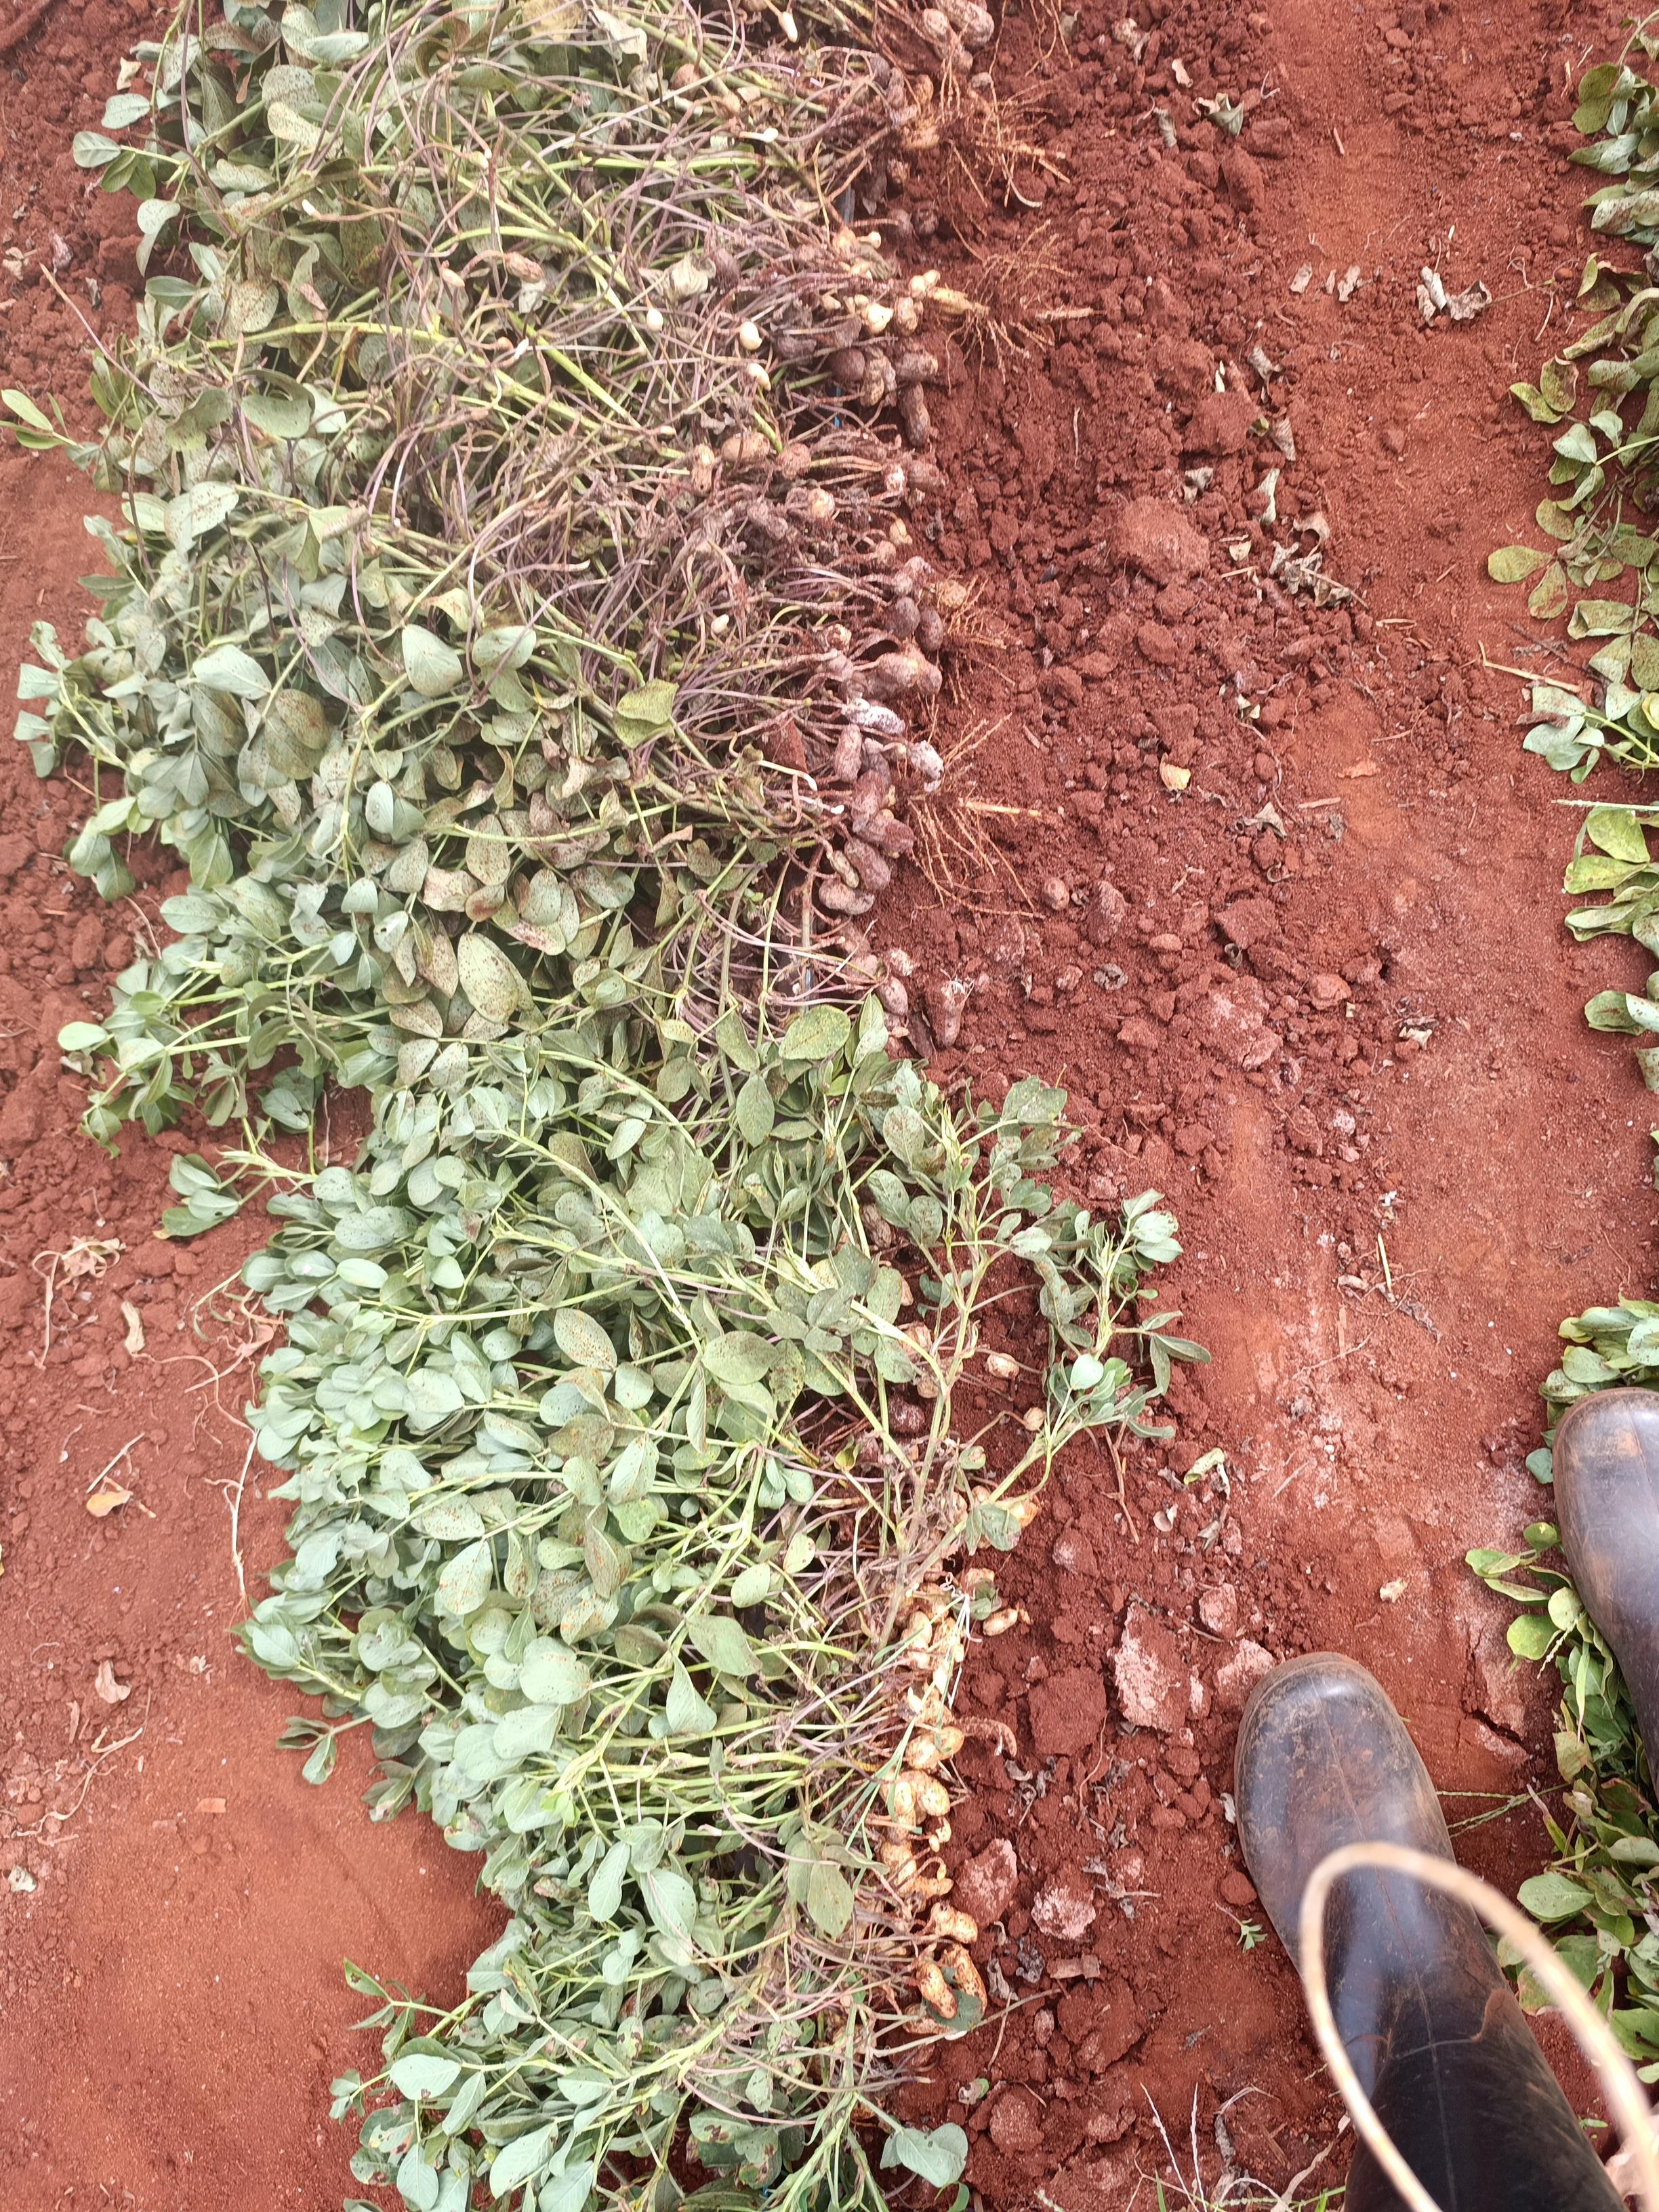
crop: groundnut
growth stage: harvest
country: Kenya
